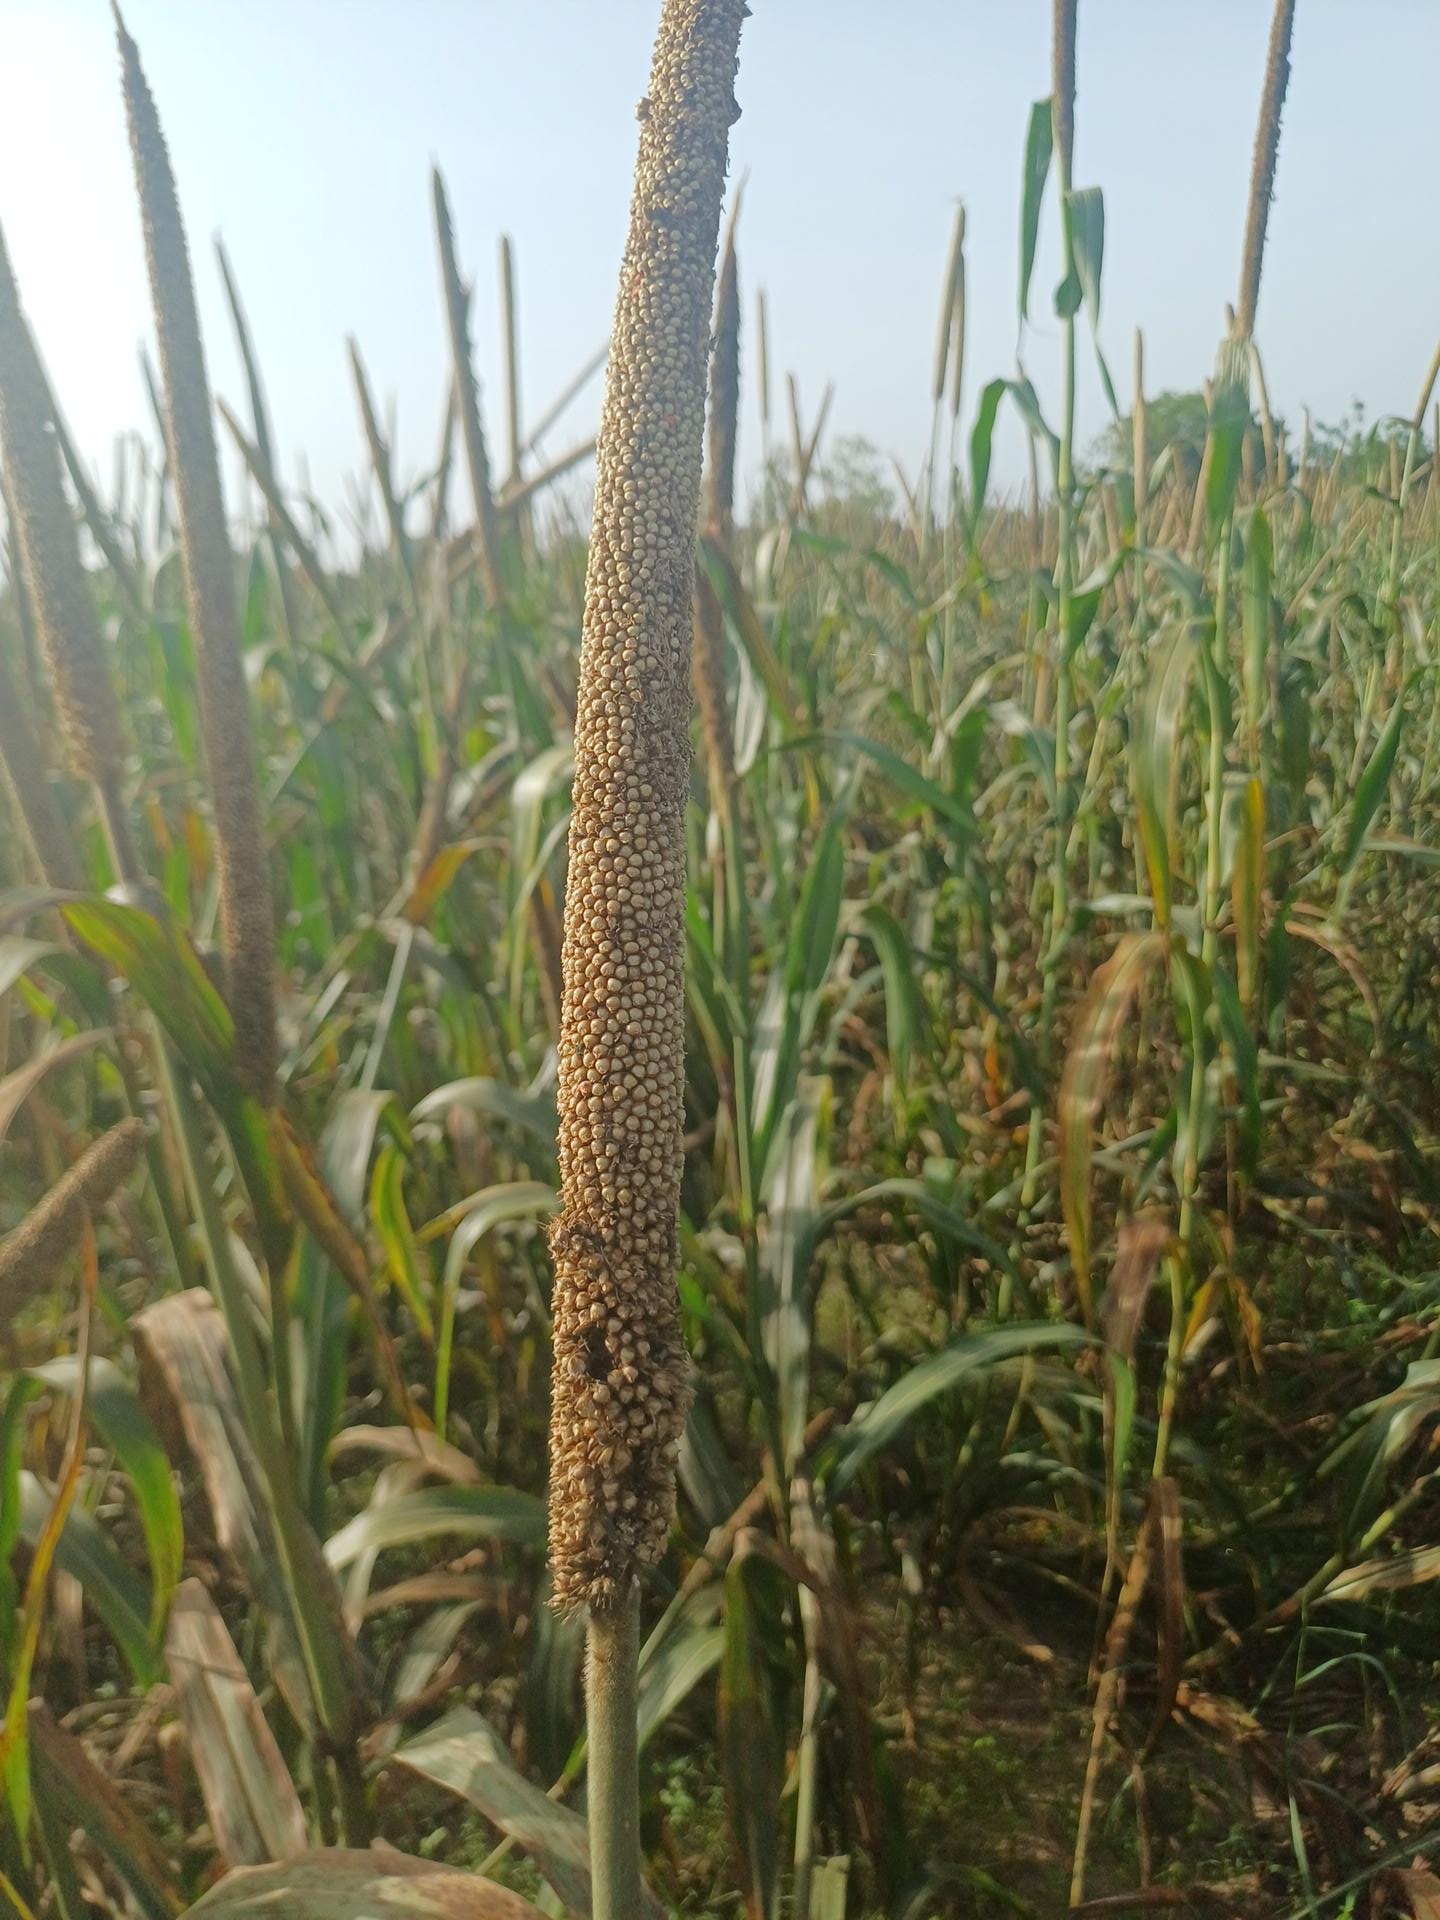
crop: pearl millet
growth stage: filling grain
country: Senegal
